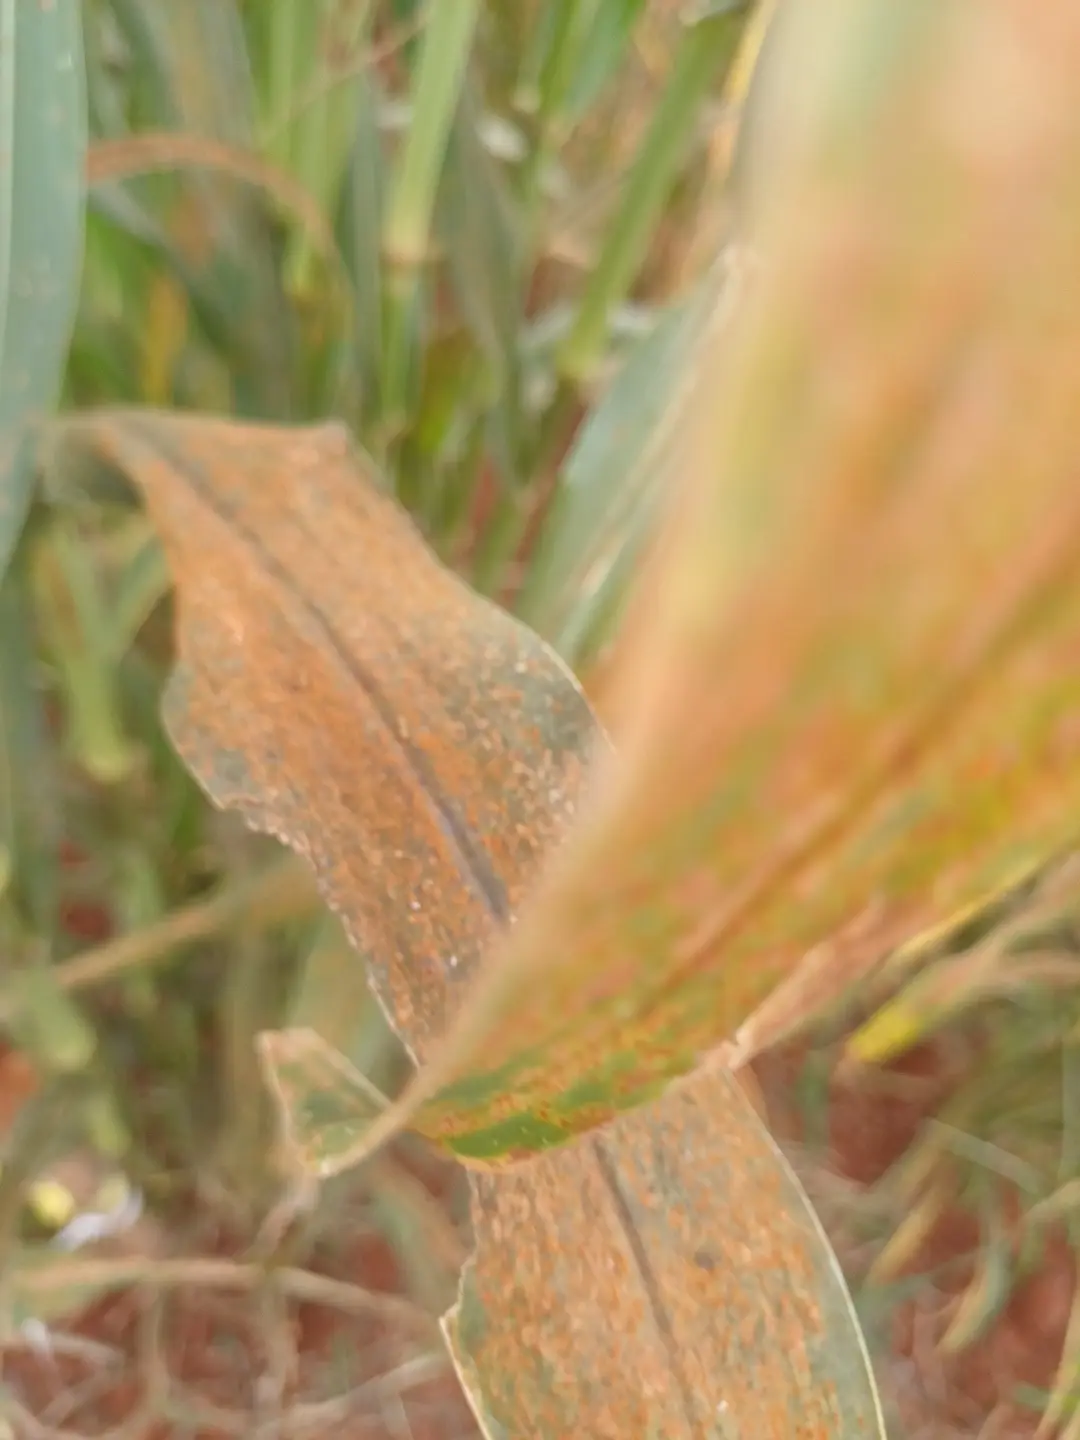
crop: pearl millet
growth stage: filling grain
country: Kenya
